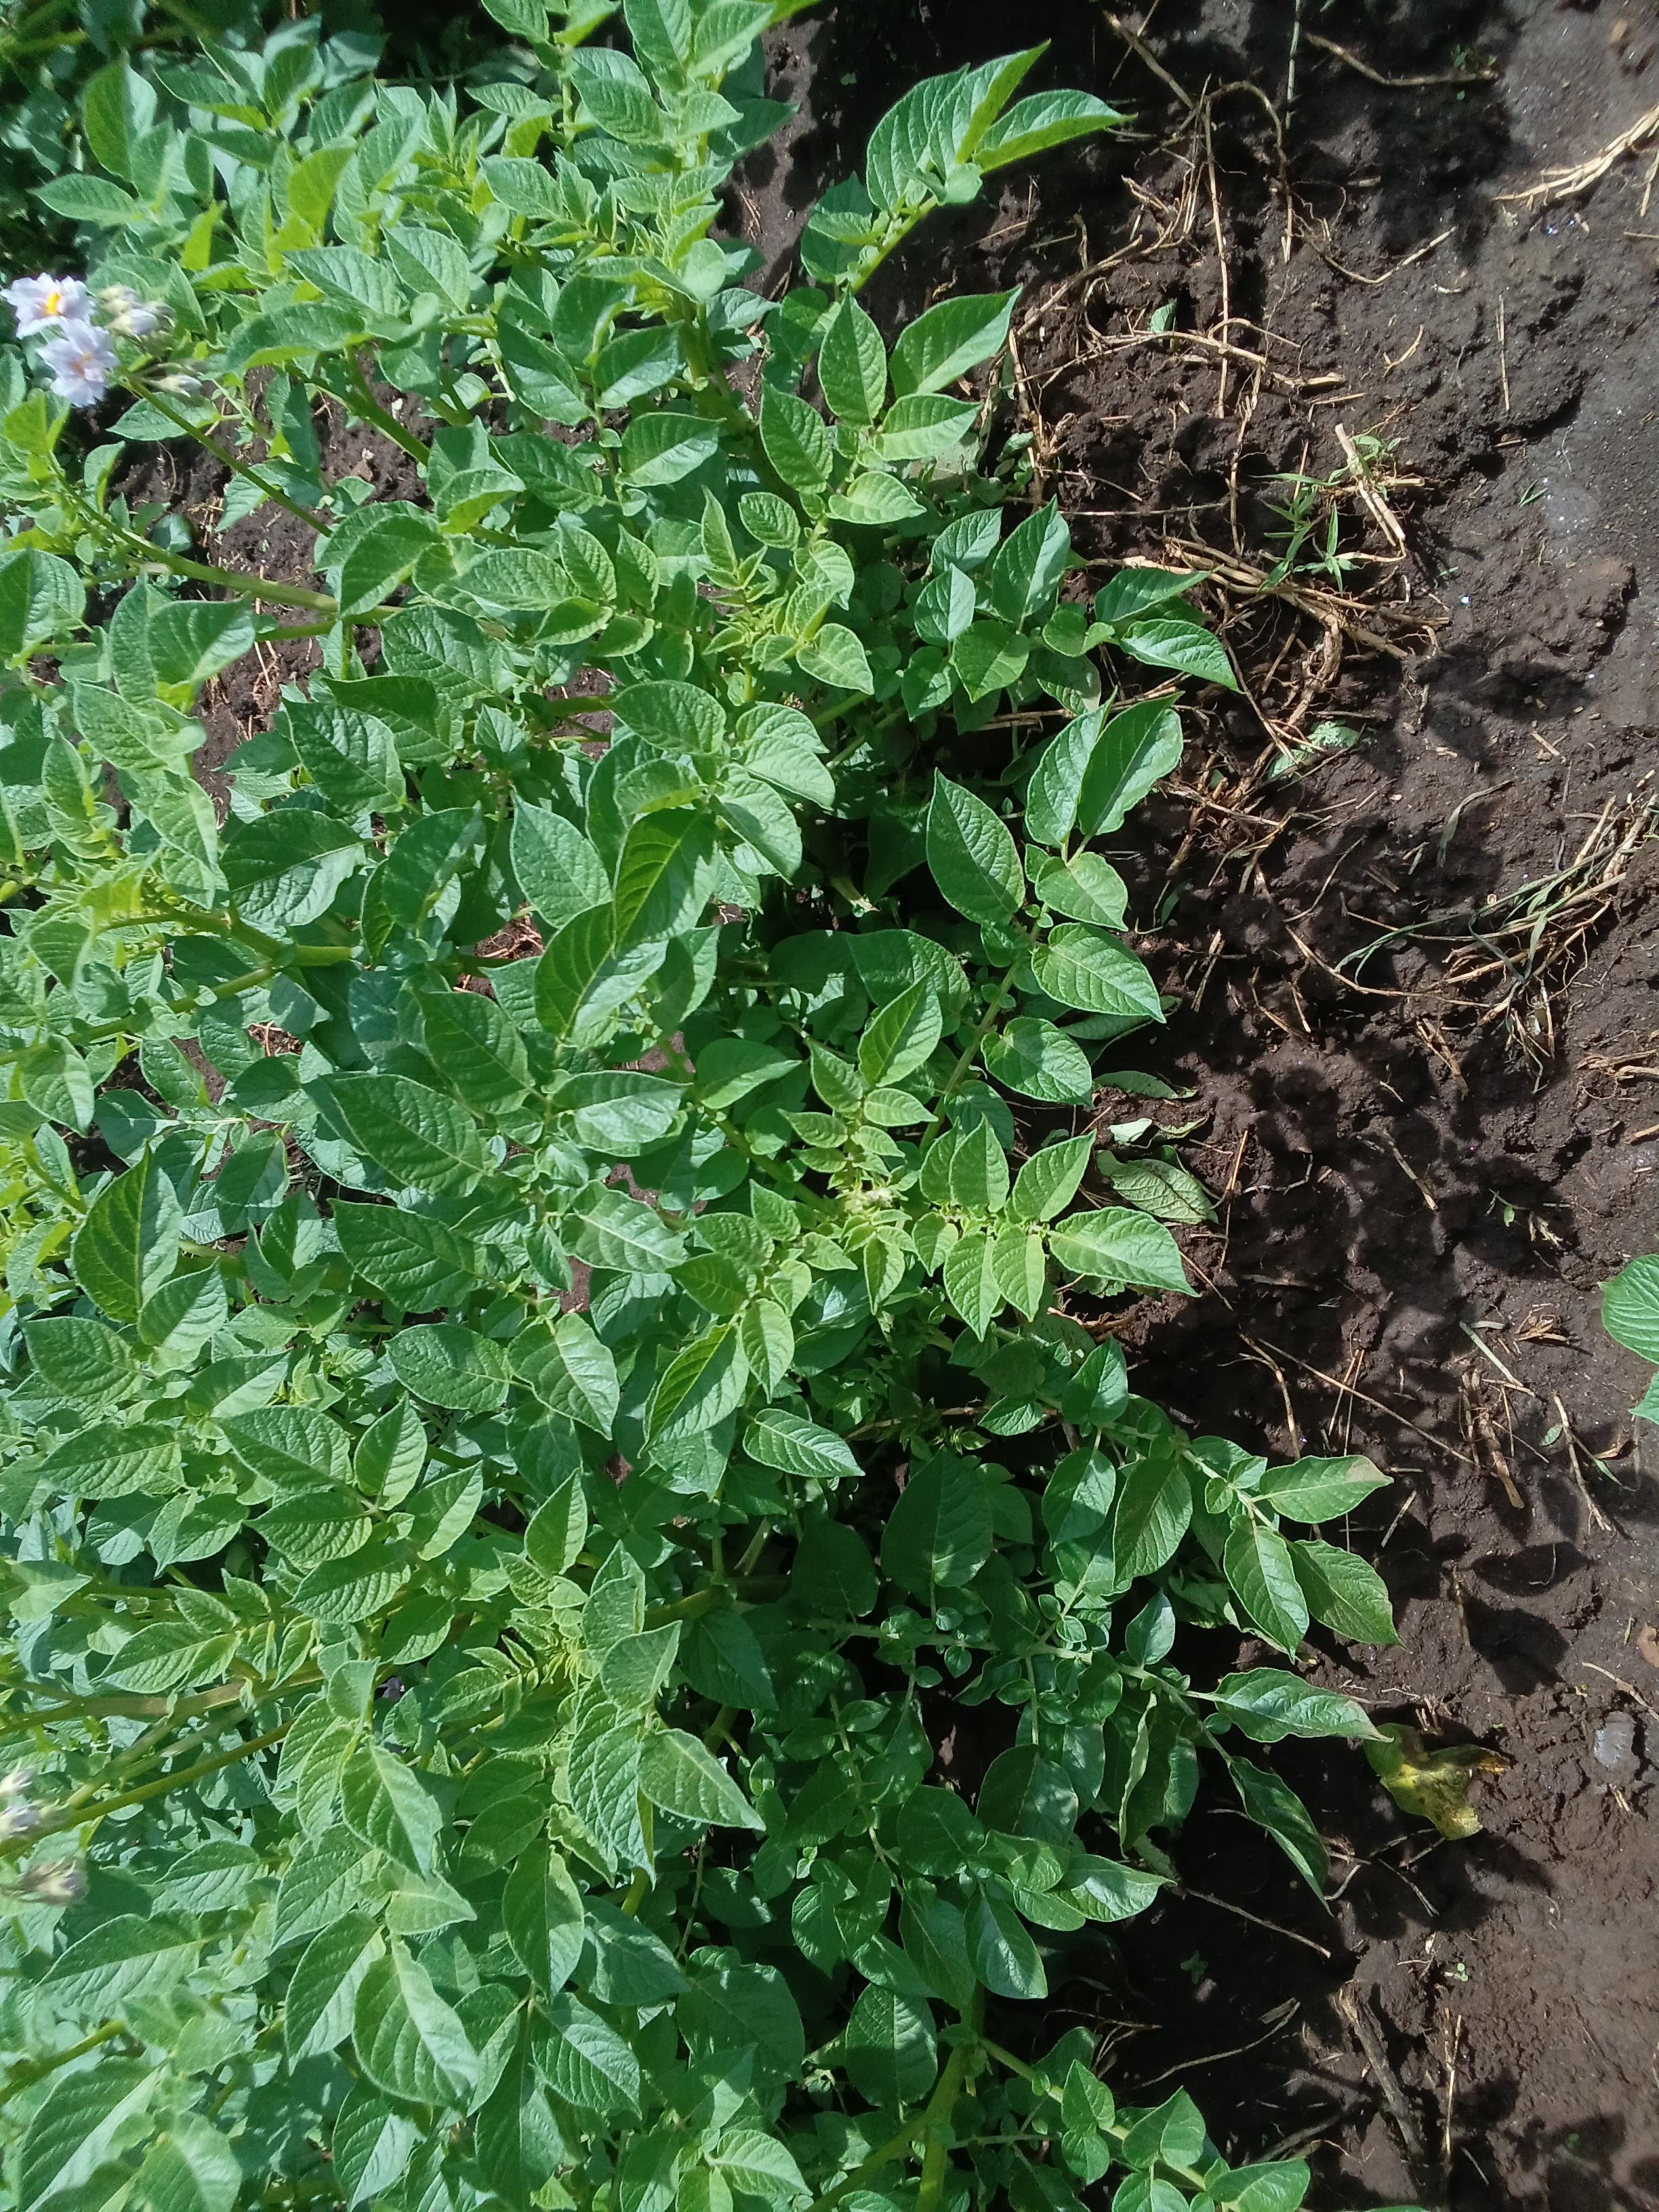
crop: potato
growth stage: flowering
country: Kenya
